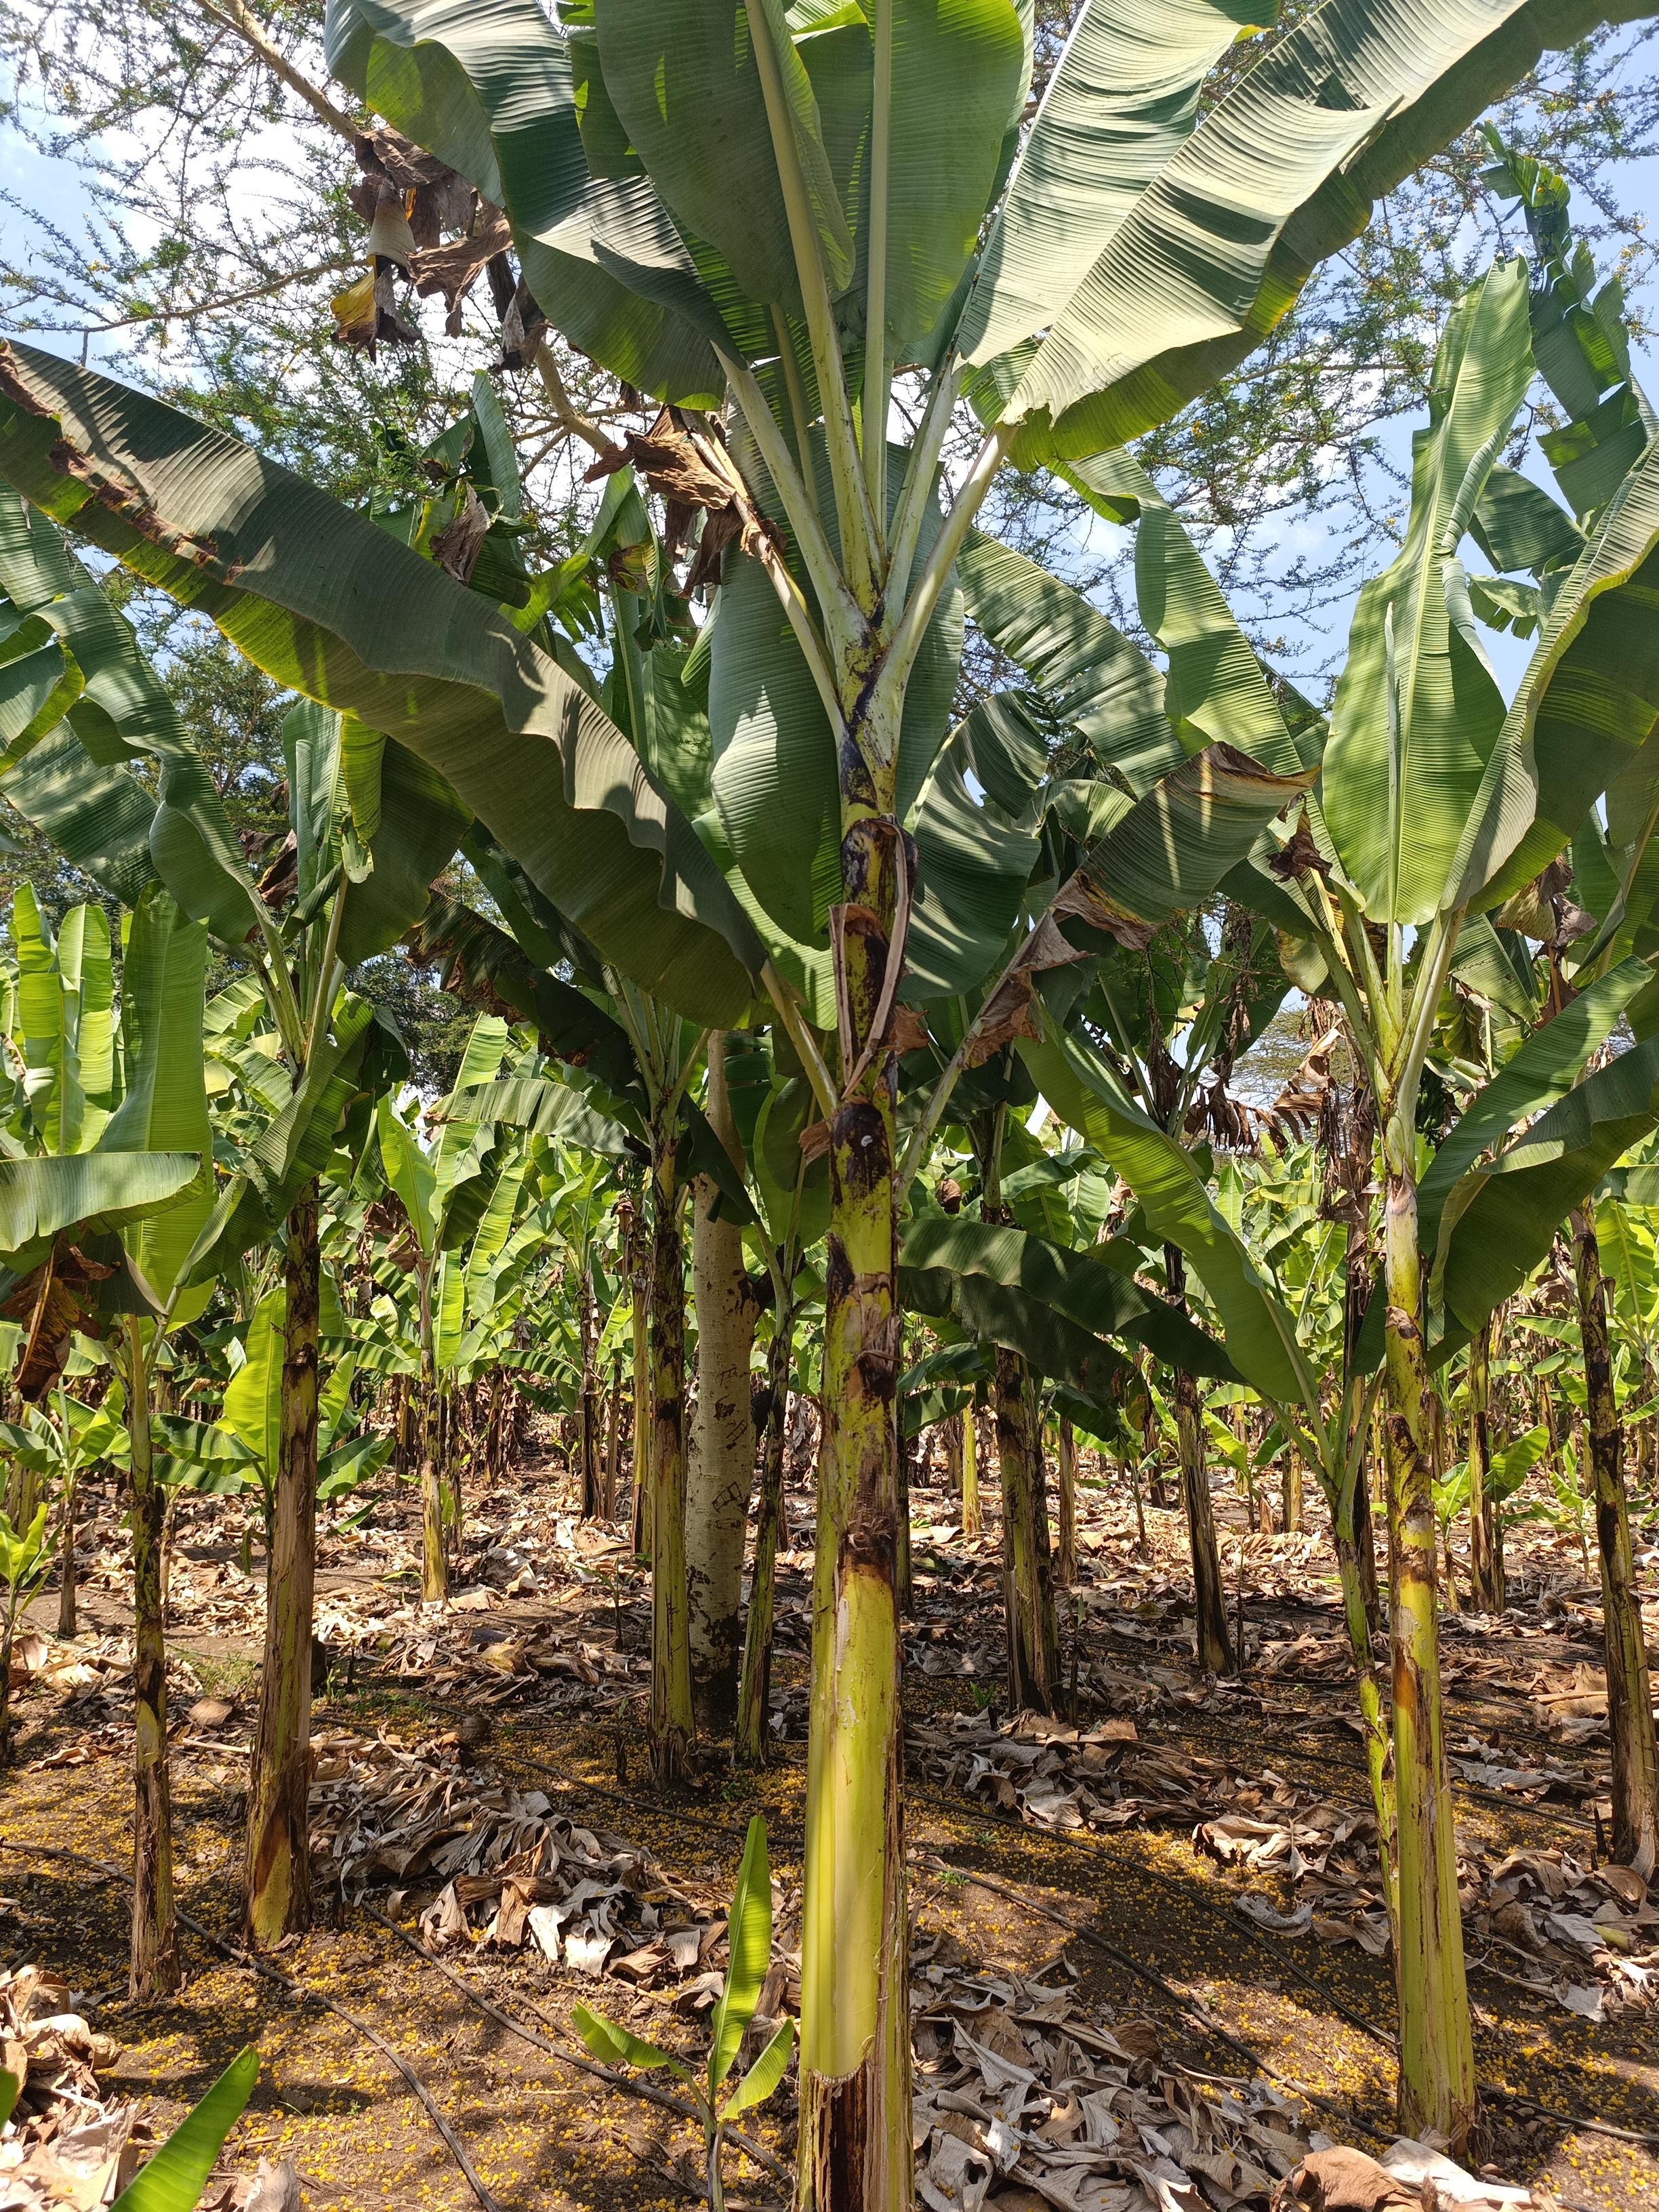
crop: banana
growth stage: vegetative
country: Tanzania
